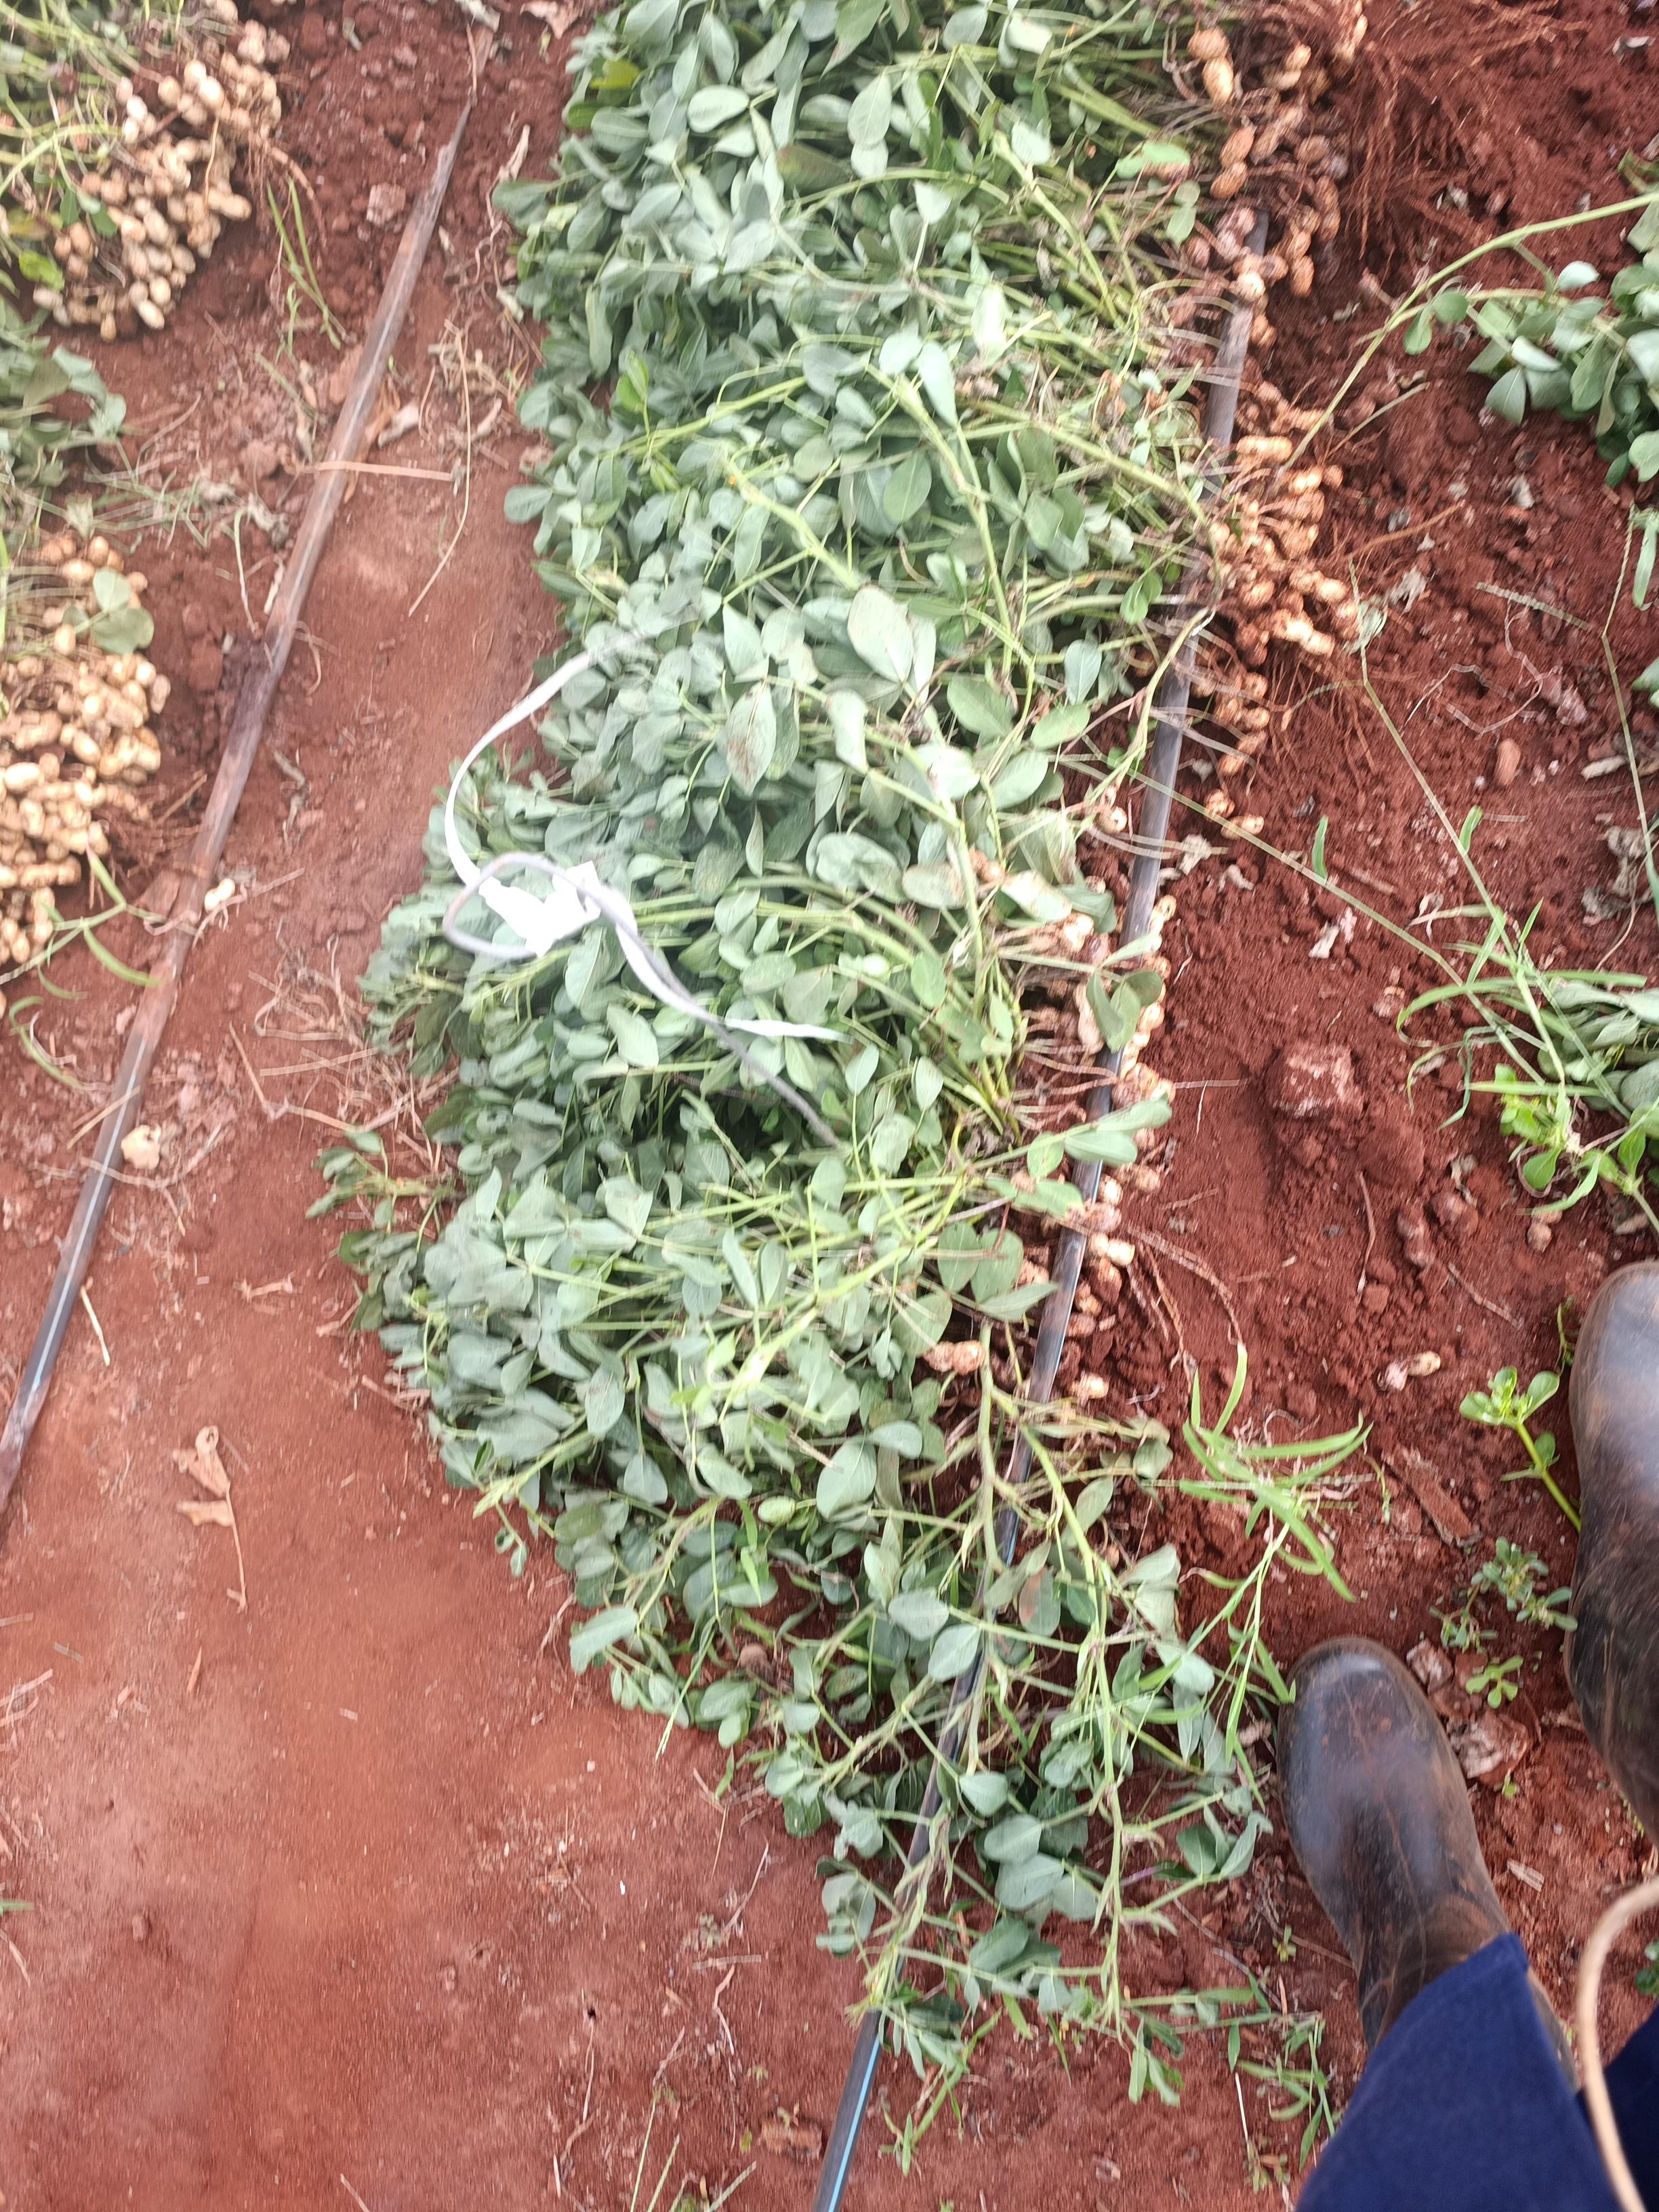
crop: groundnut
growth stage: harvest
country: Kenya
